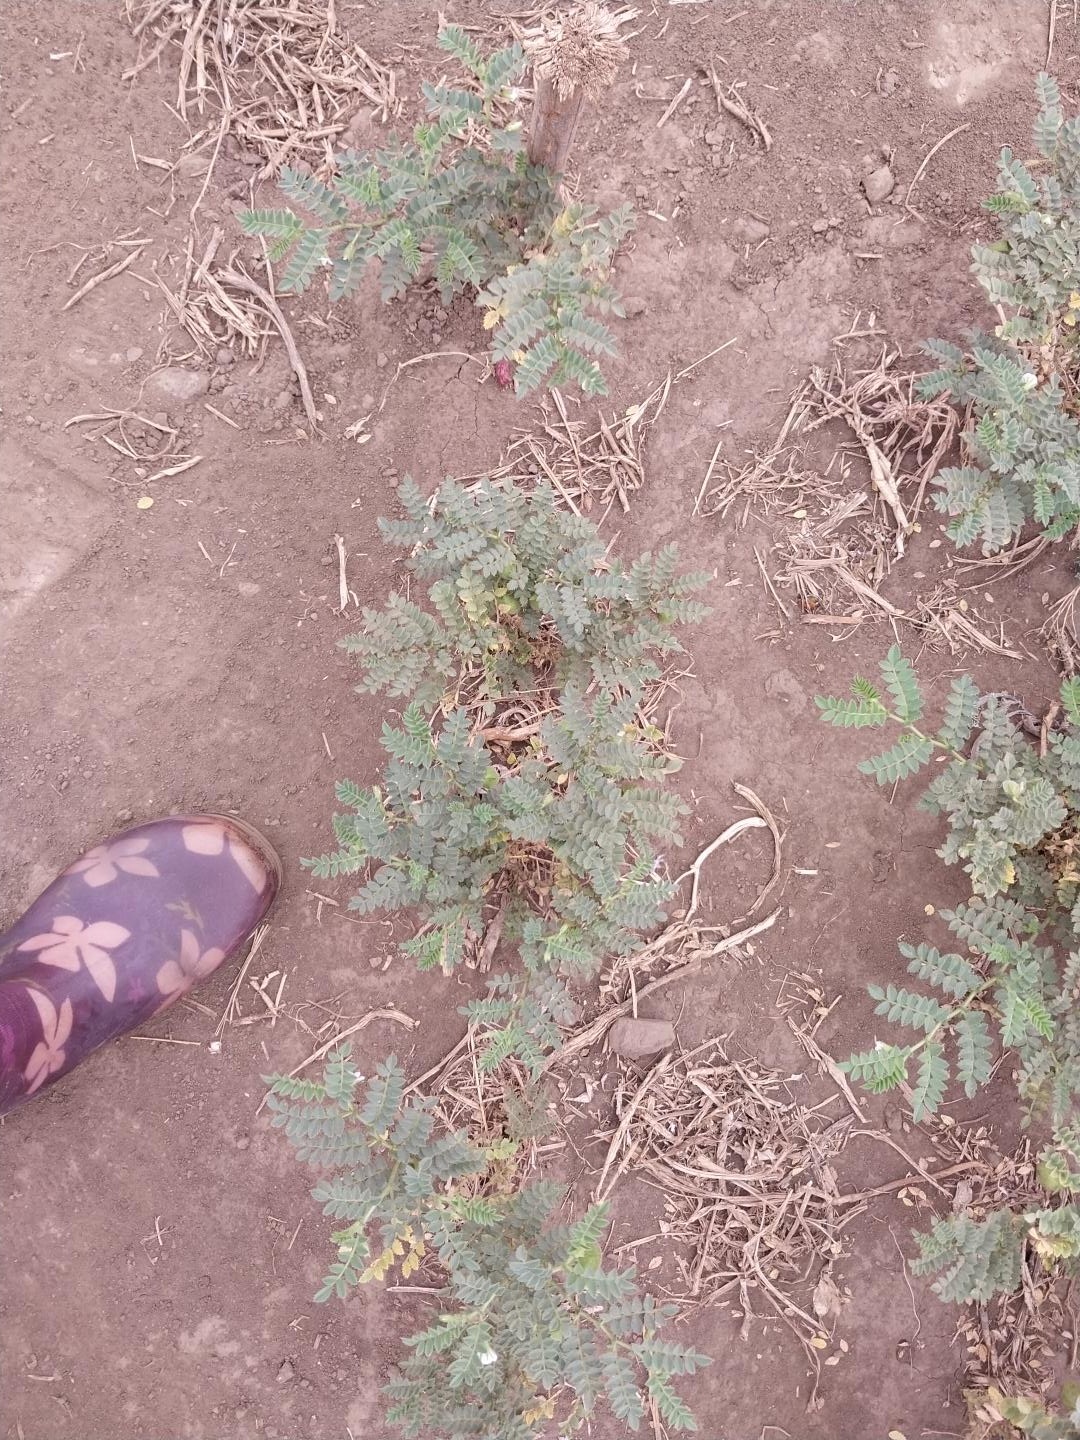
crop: chickpea
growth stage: development pod
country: Tanzania
